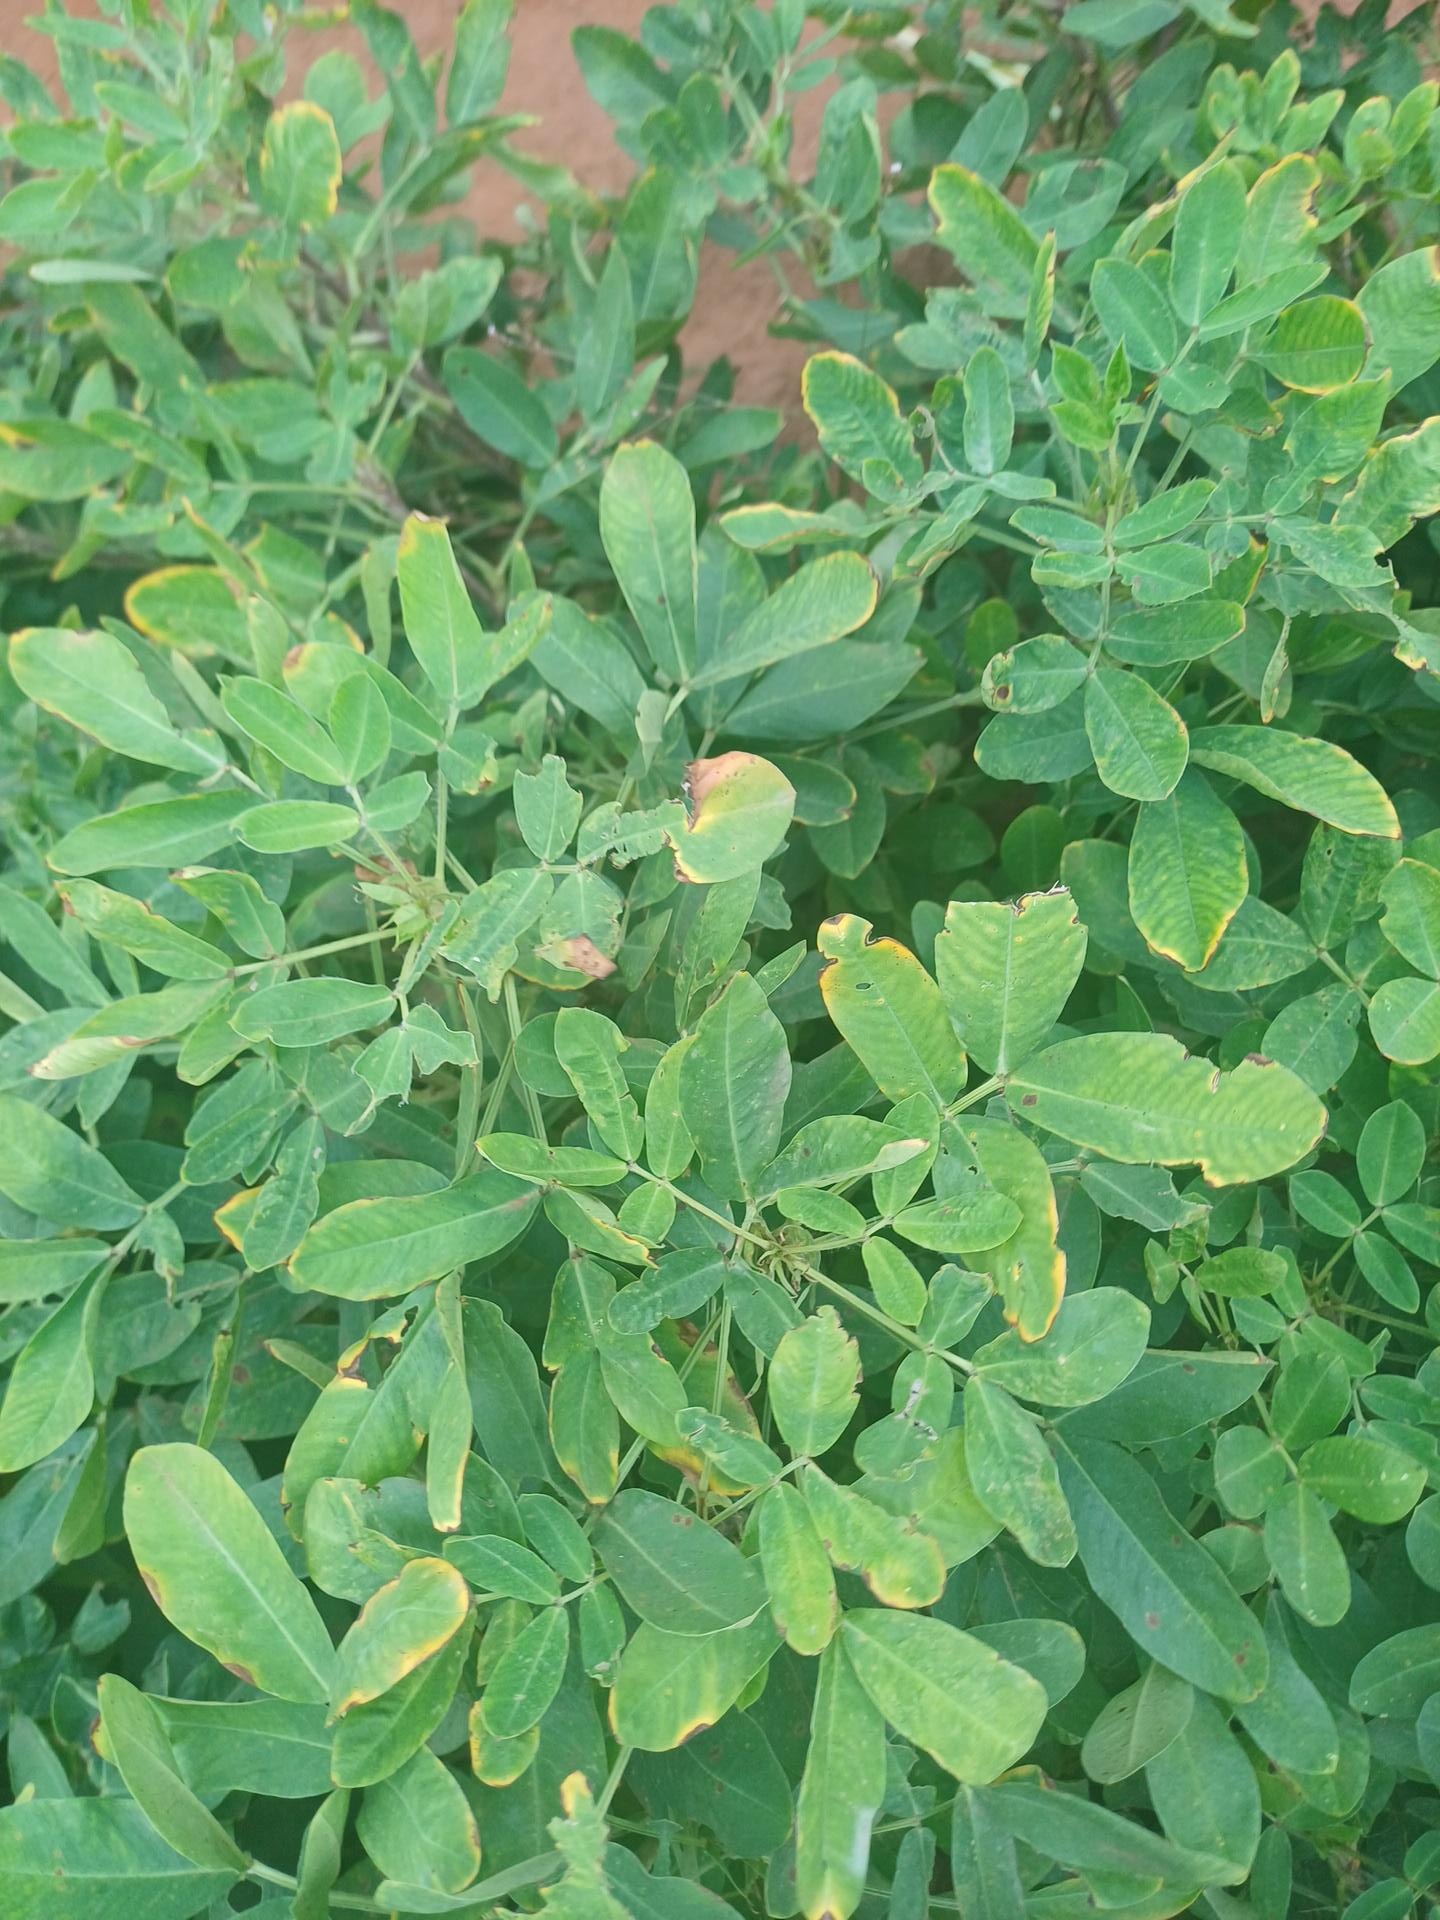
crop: groundnut
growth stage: pegging
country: Kenya
